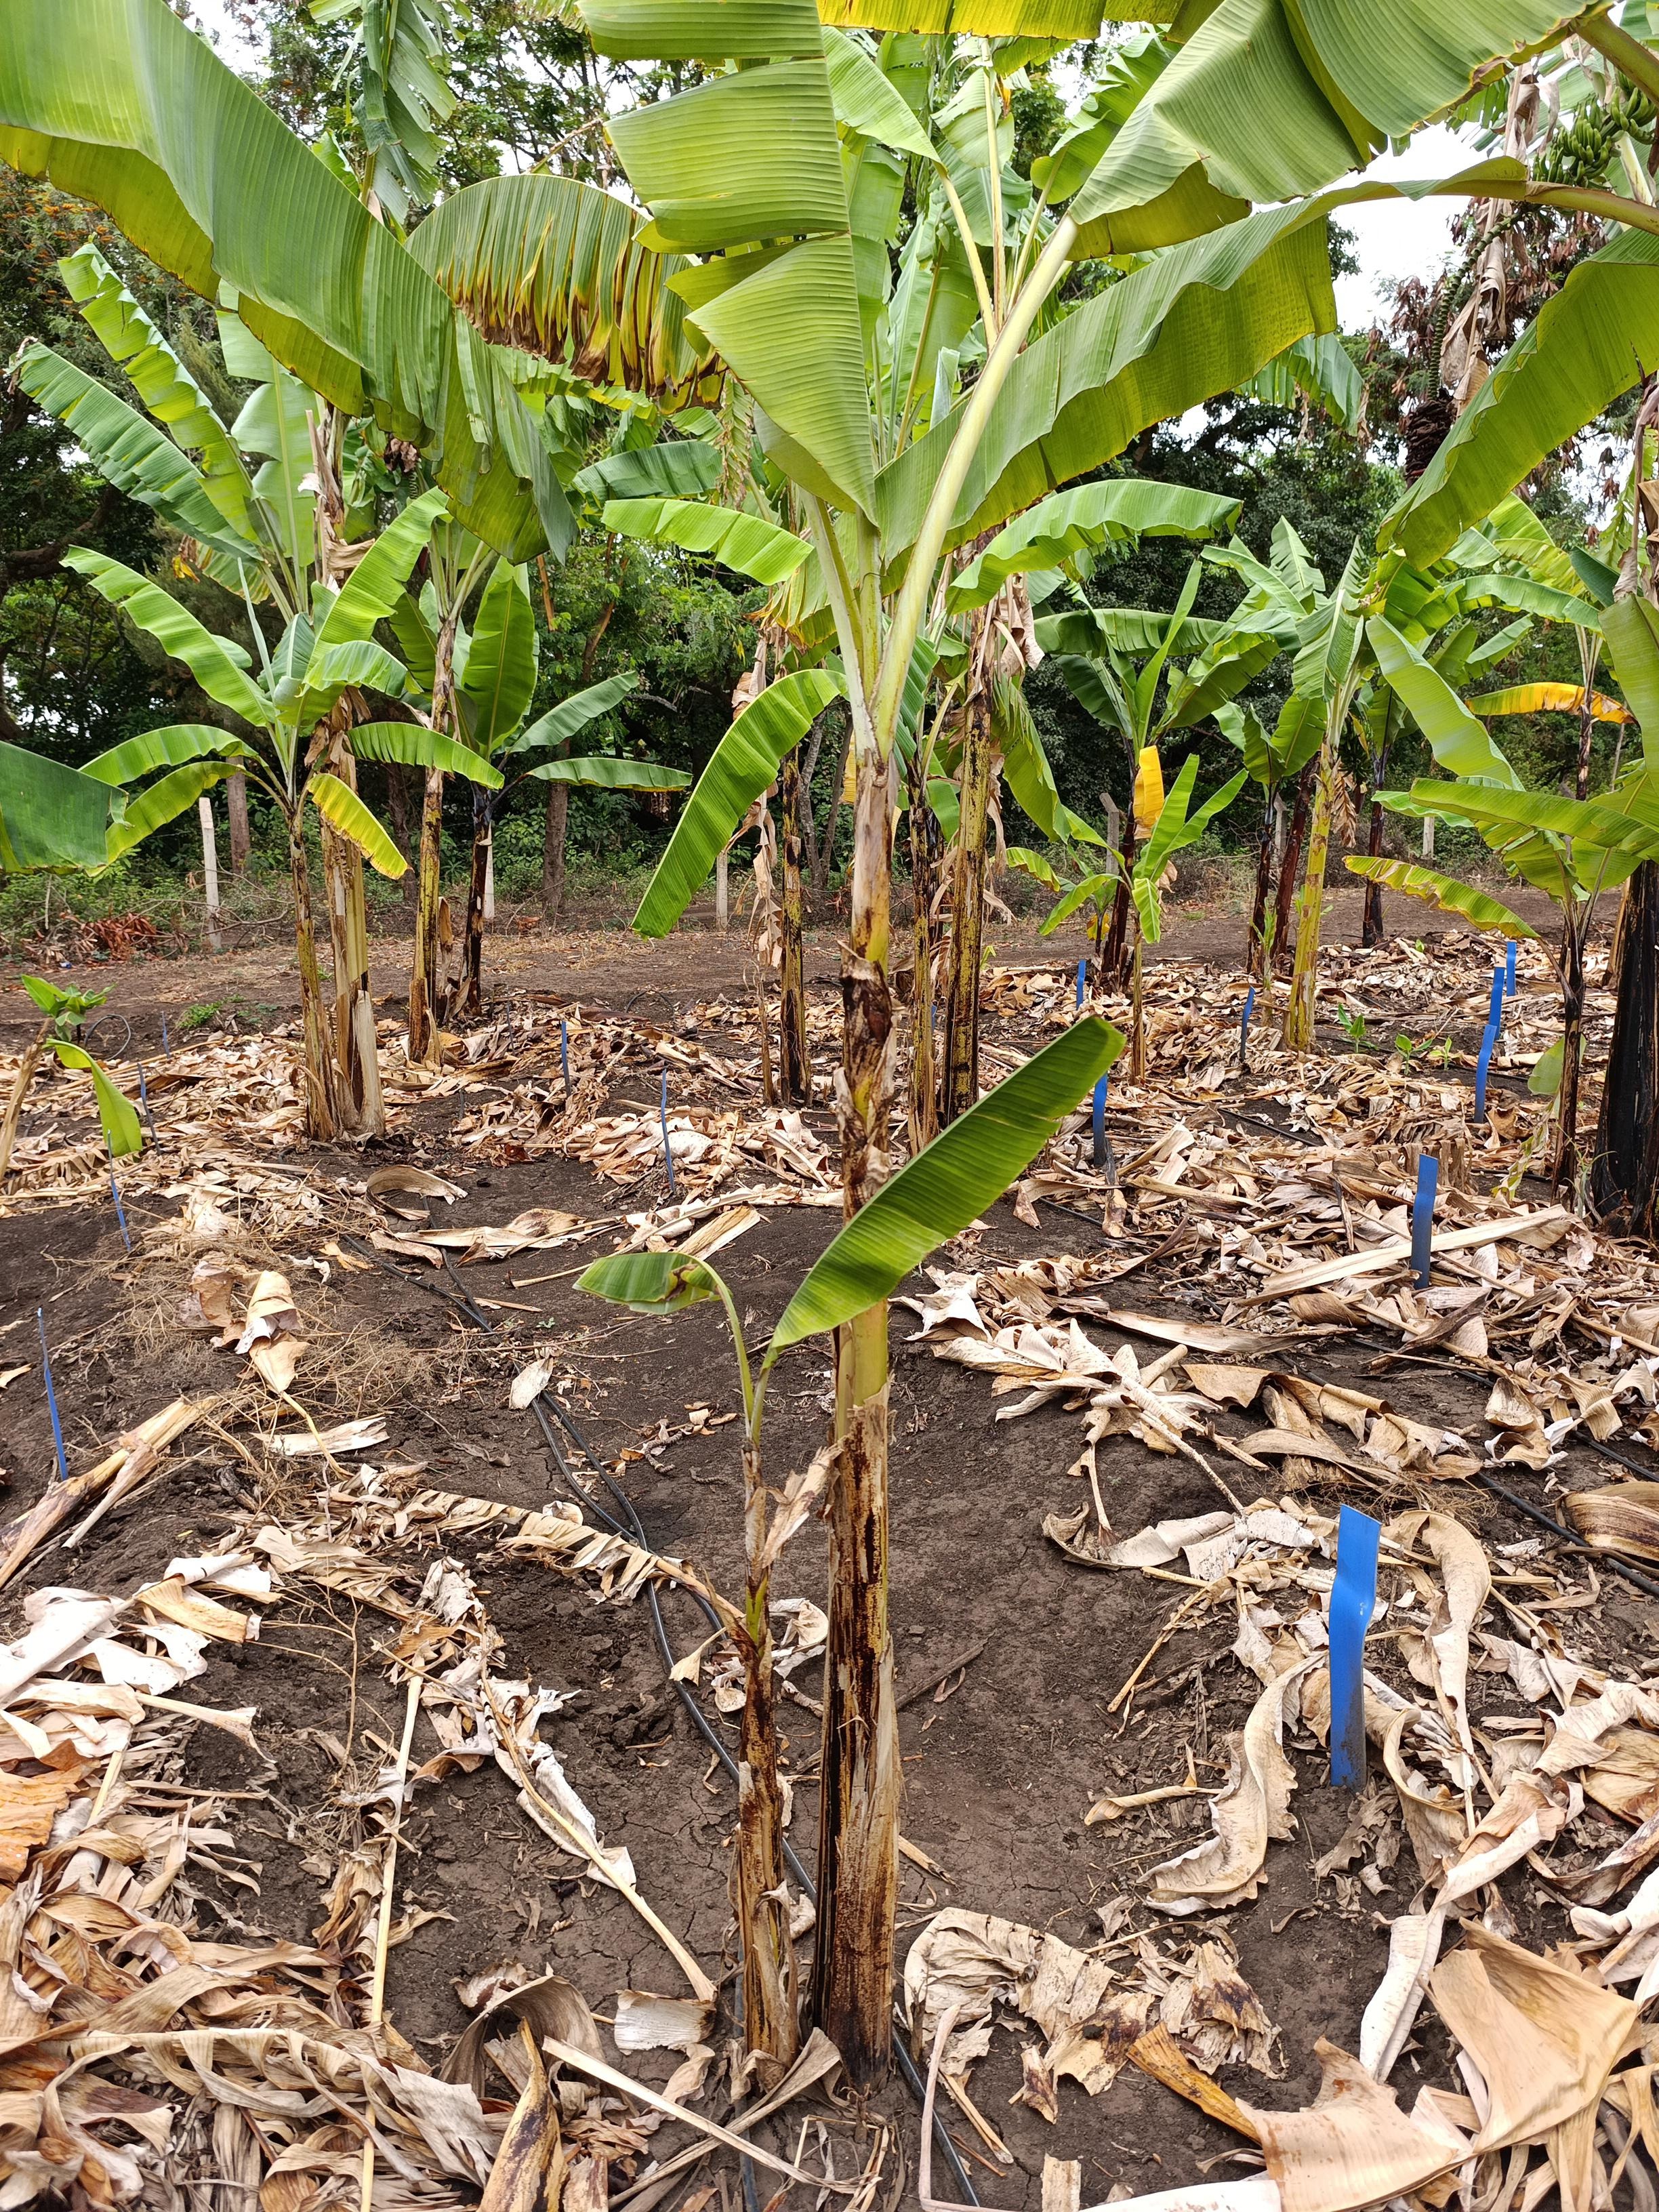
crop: banana
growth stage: vegetative
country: Tanzania
